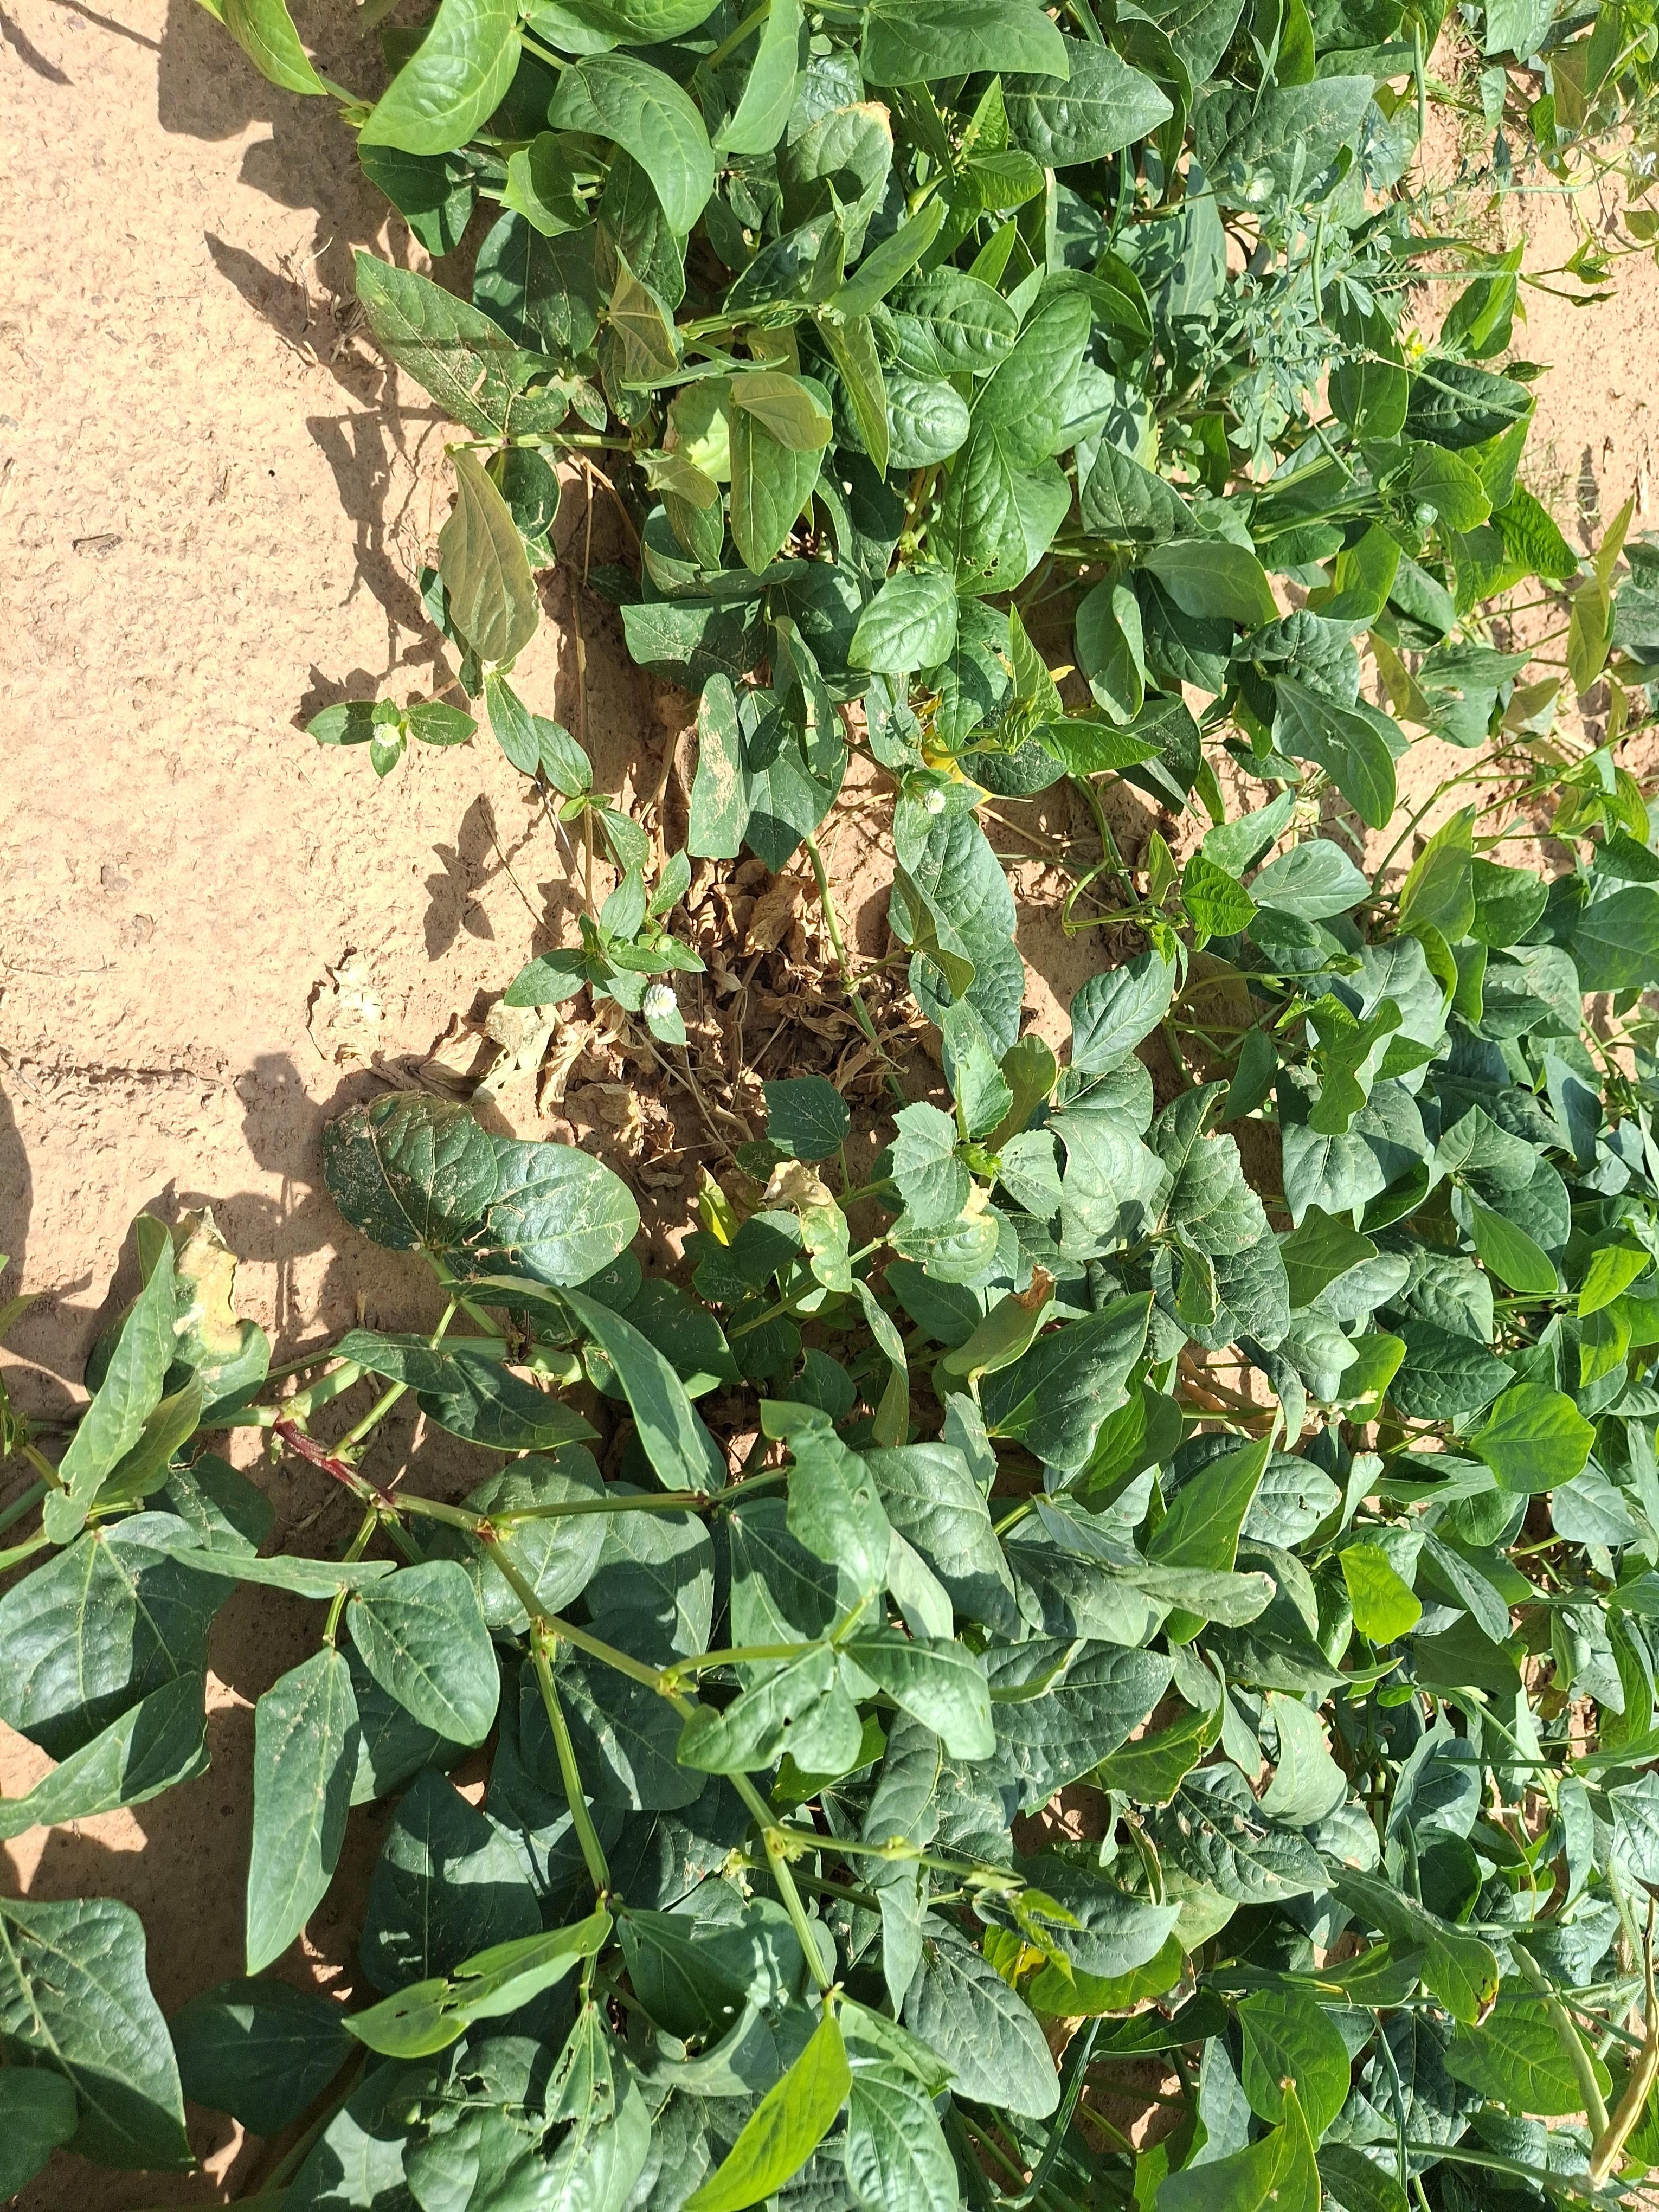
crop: cowpea
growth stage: harvest maturity
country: Nigeria
